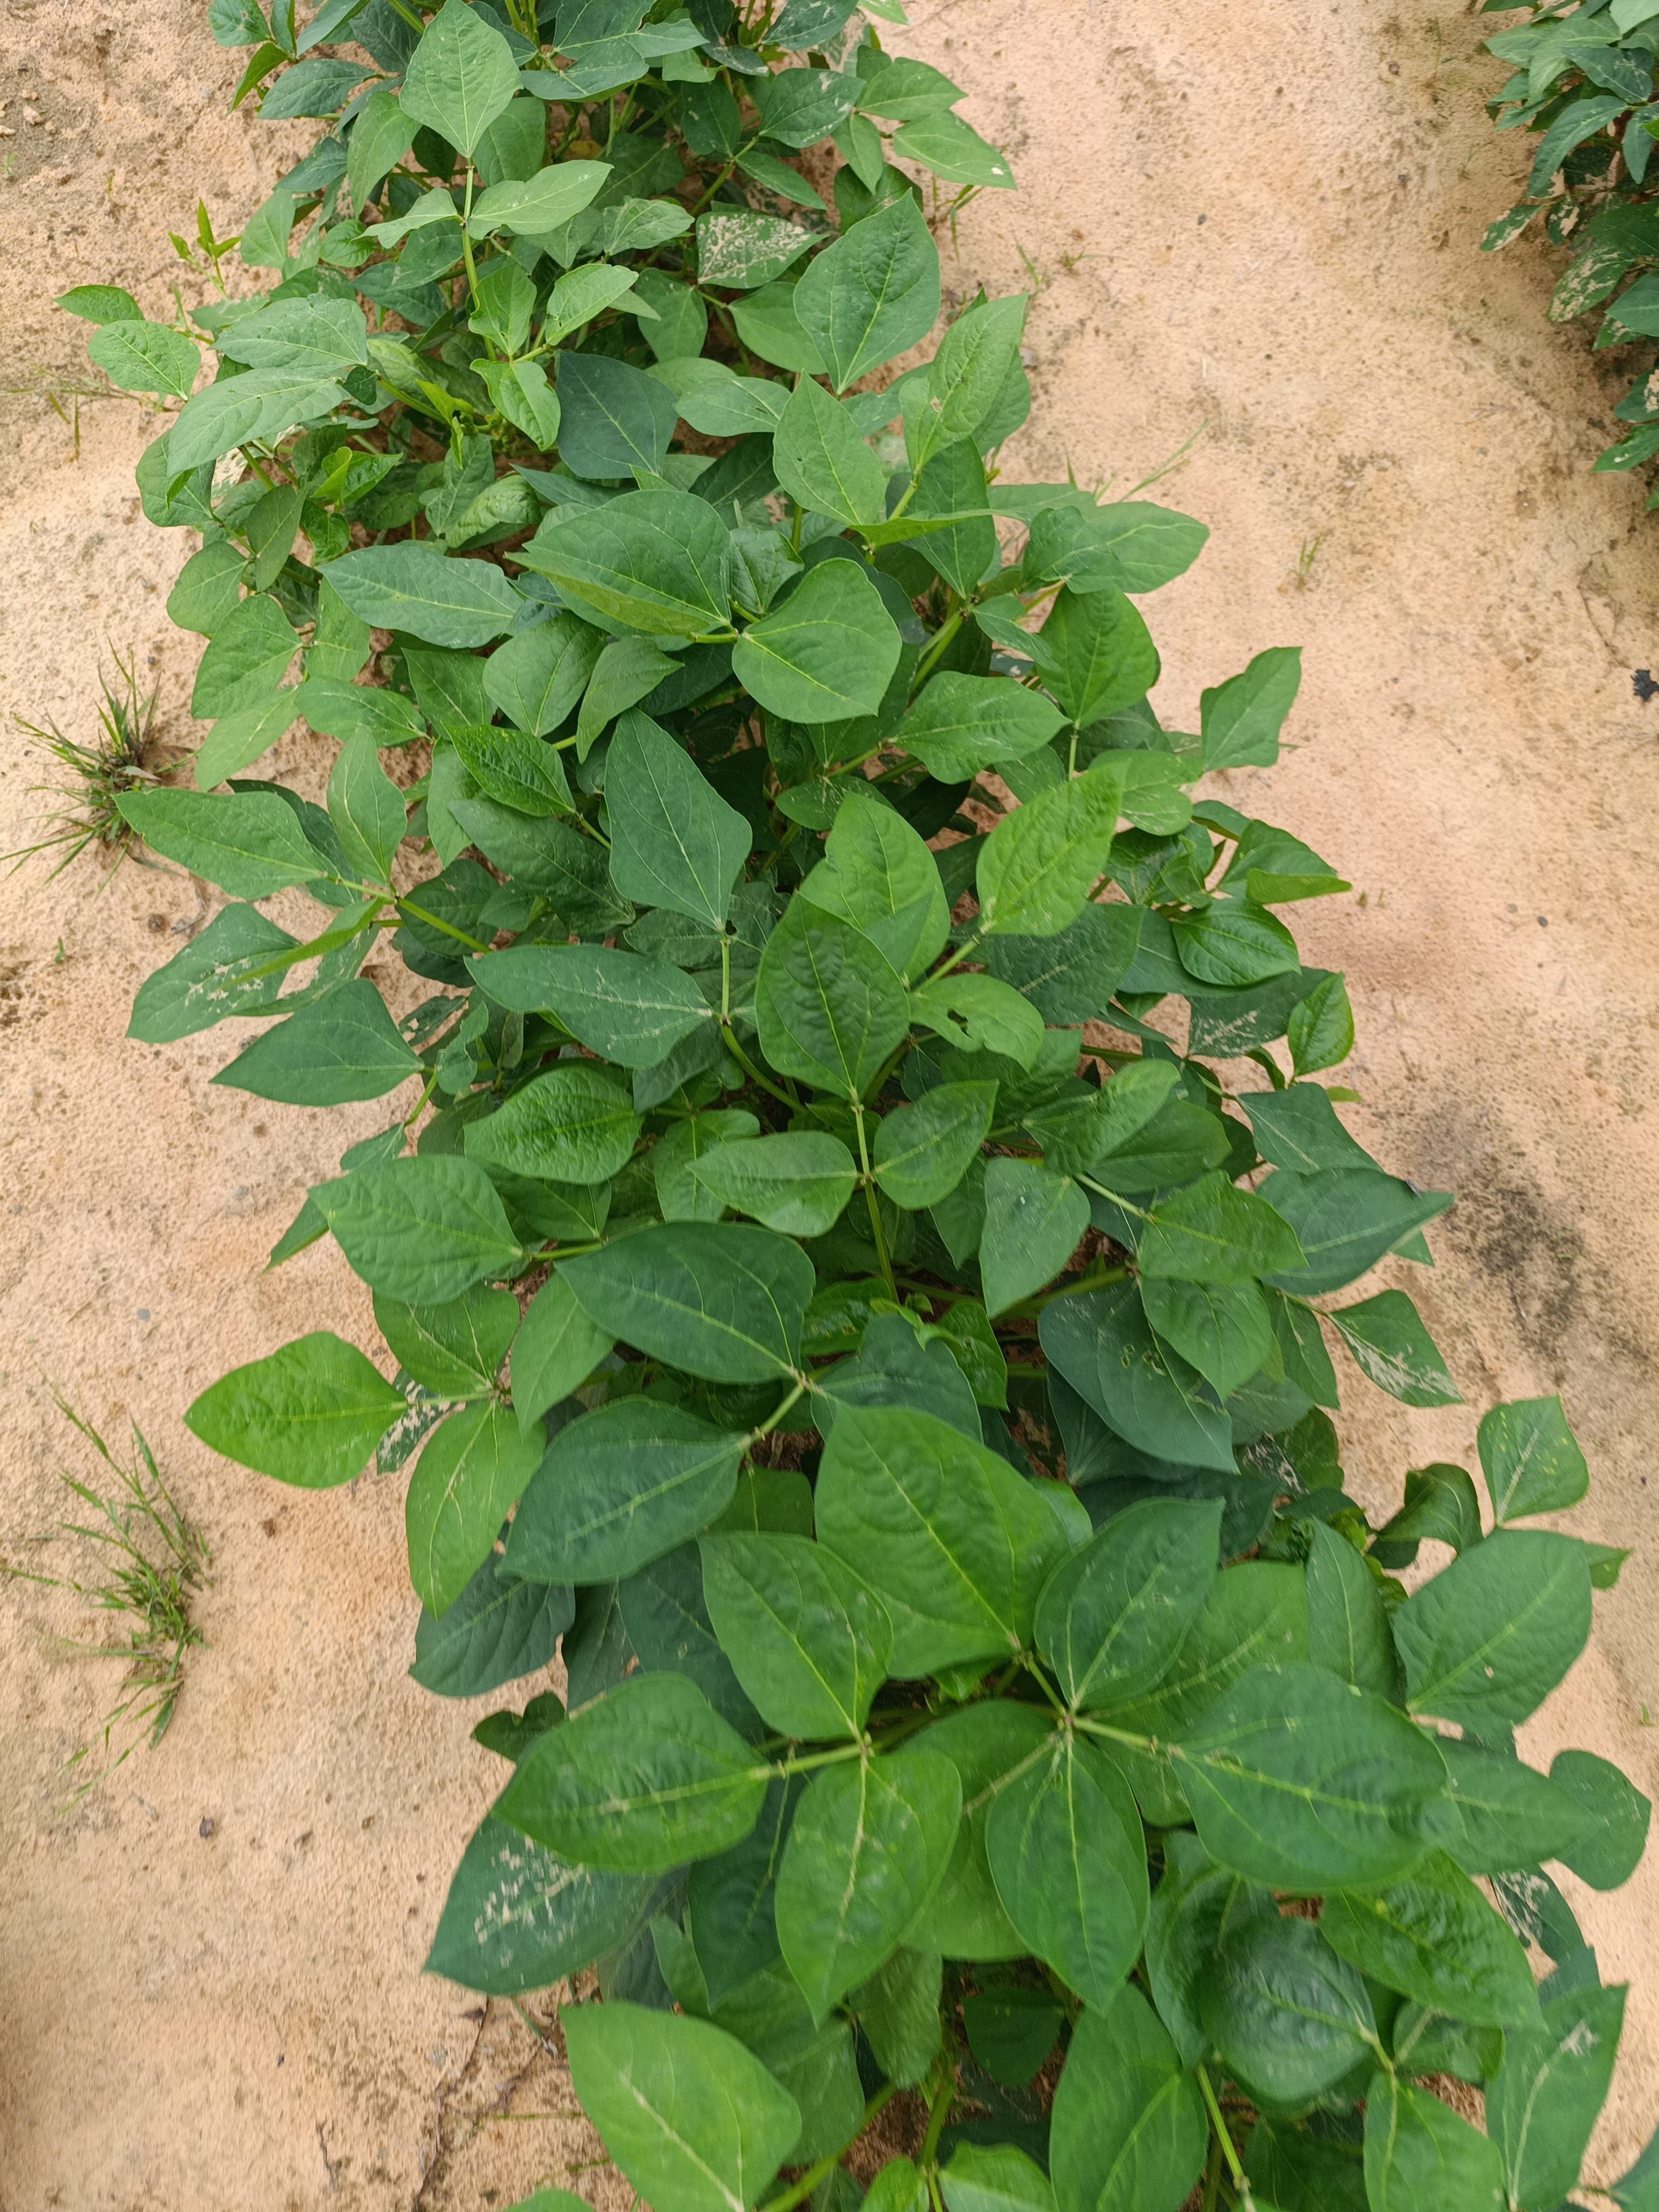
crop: cowpea
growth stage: emergence
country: Nigeria
